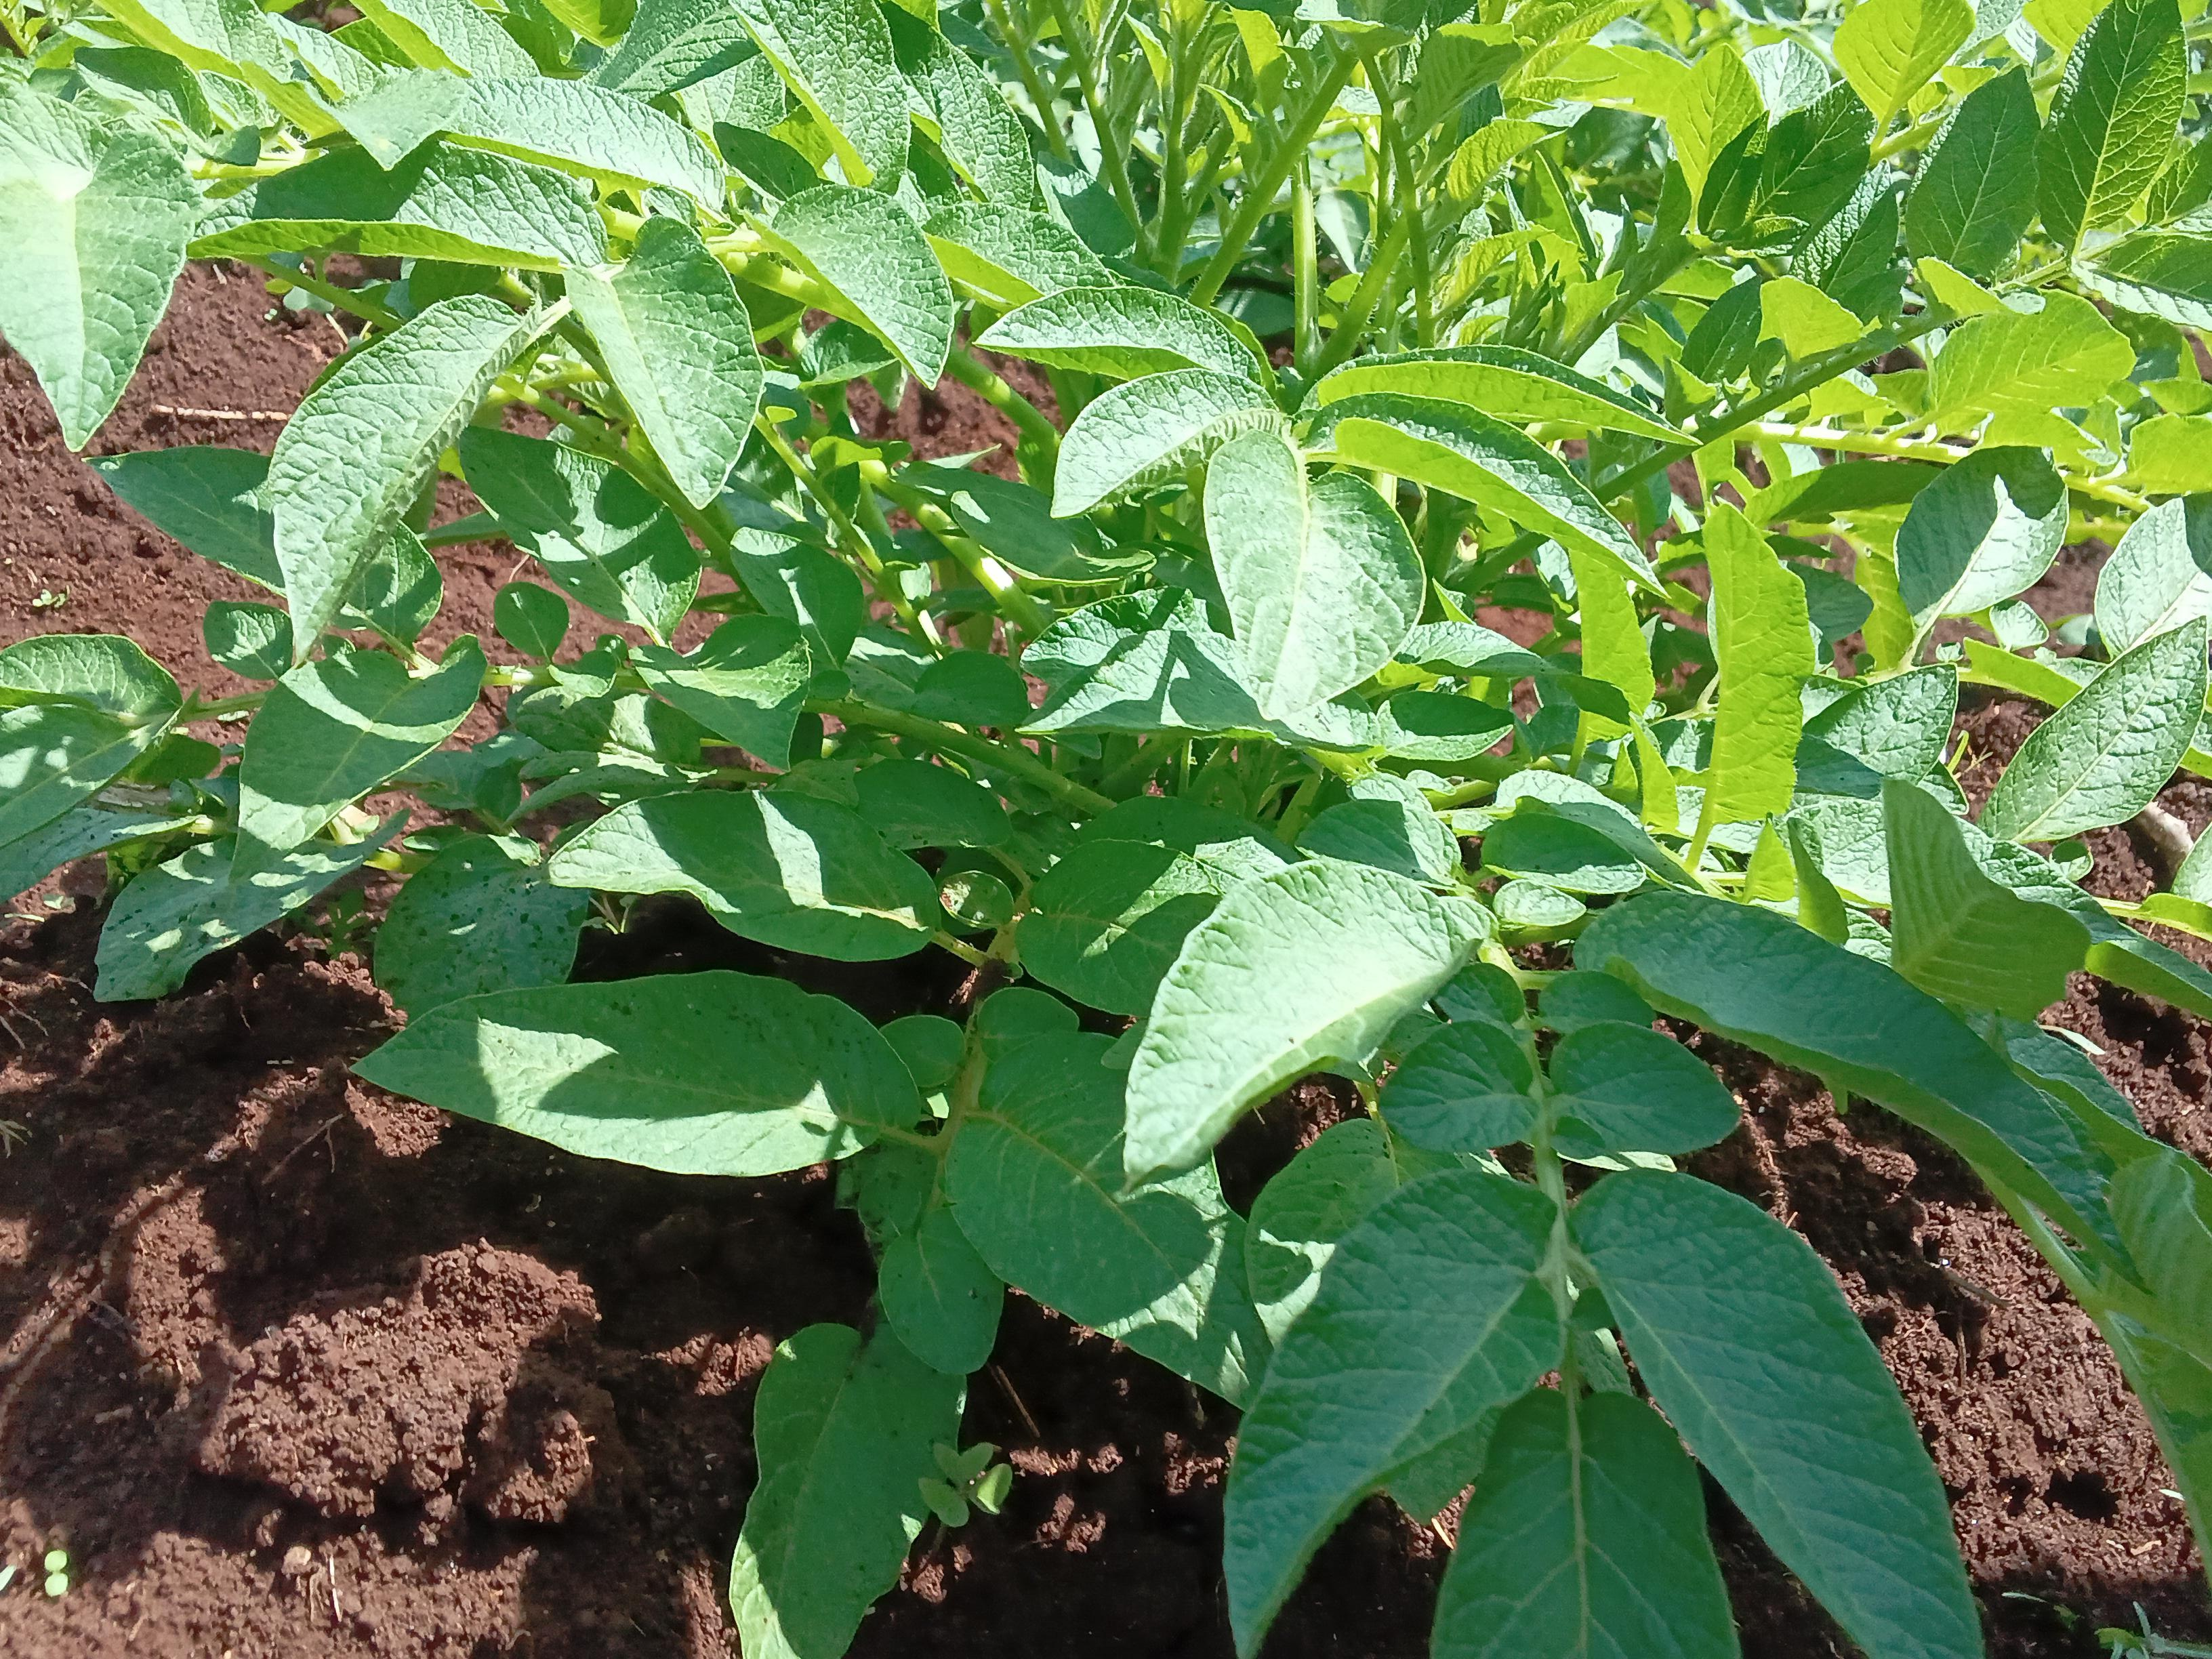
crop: potato
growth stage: vegetative
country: Kenya
